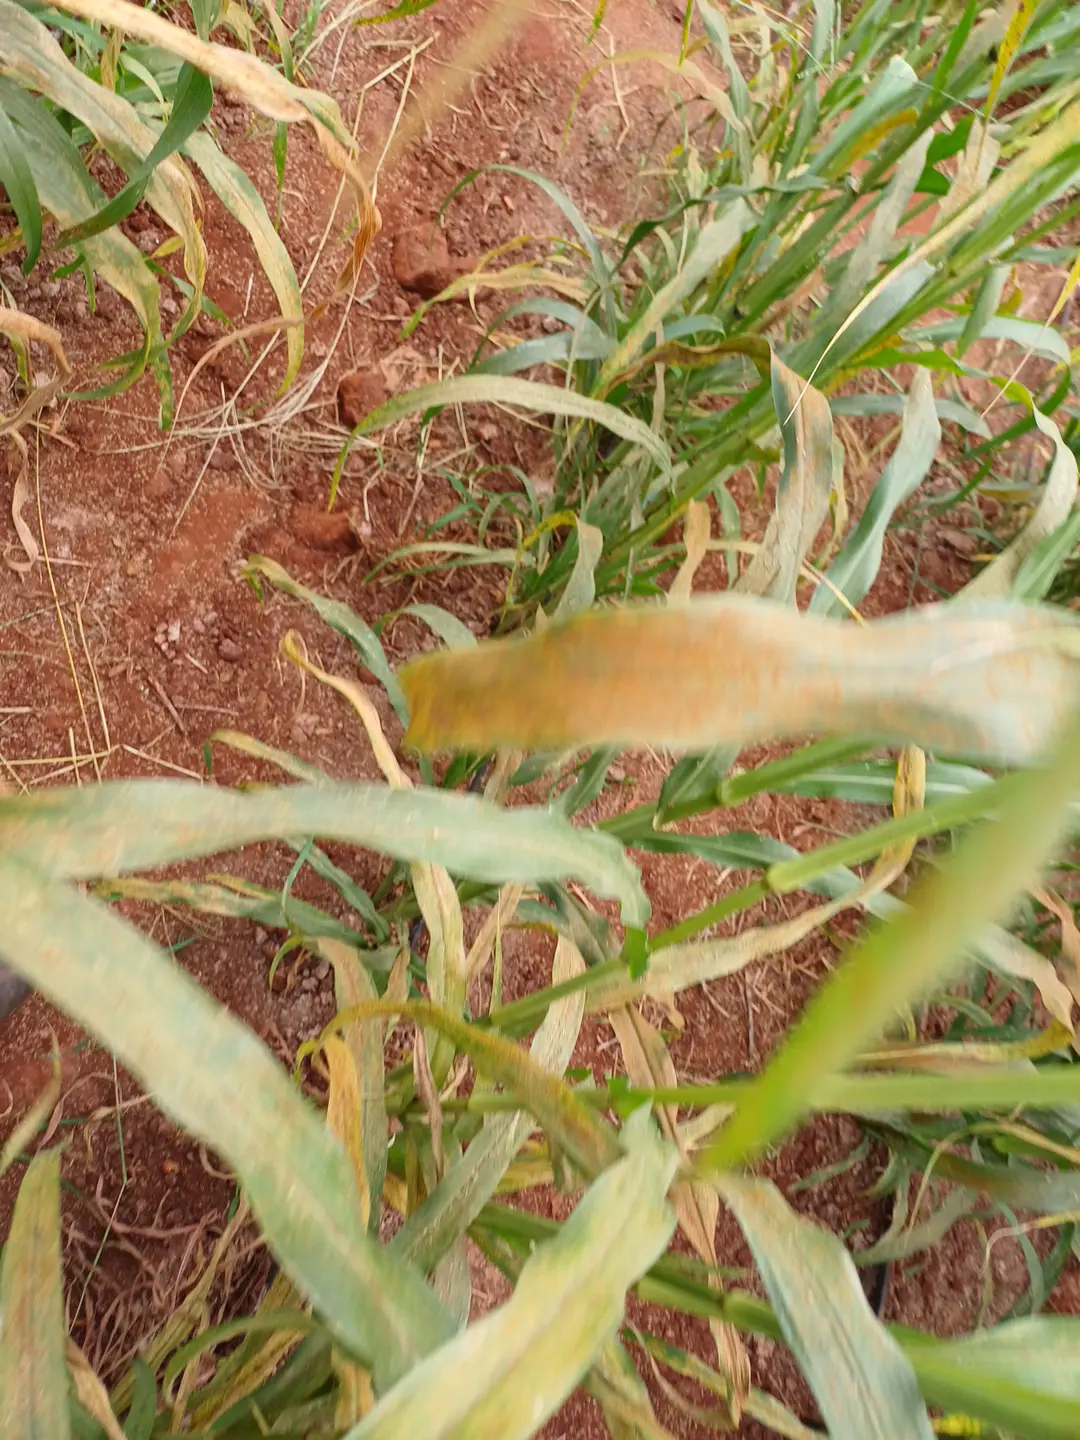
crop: pearl millet
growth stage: filling grain
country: Kenya
